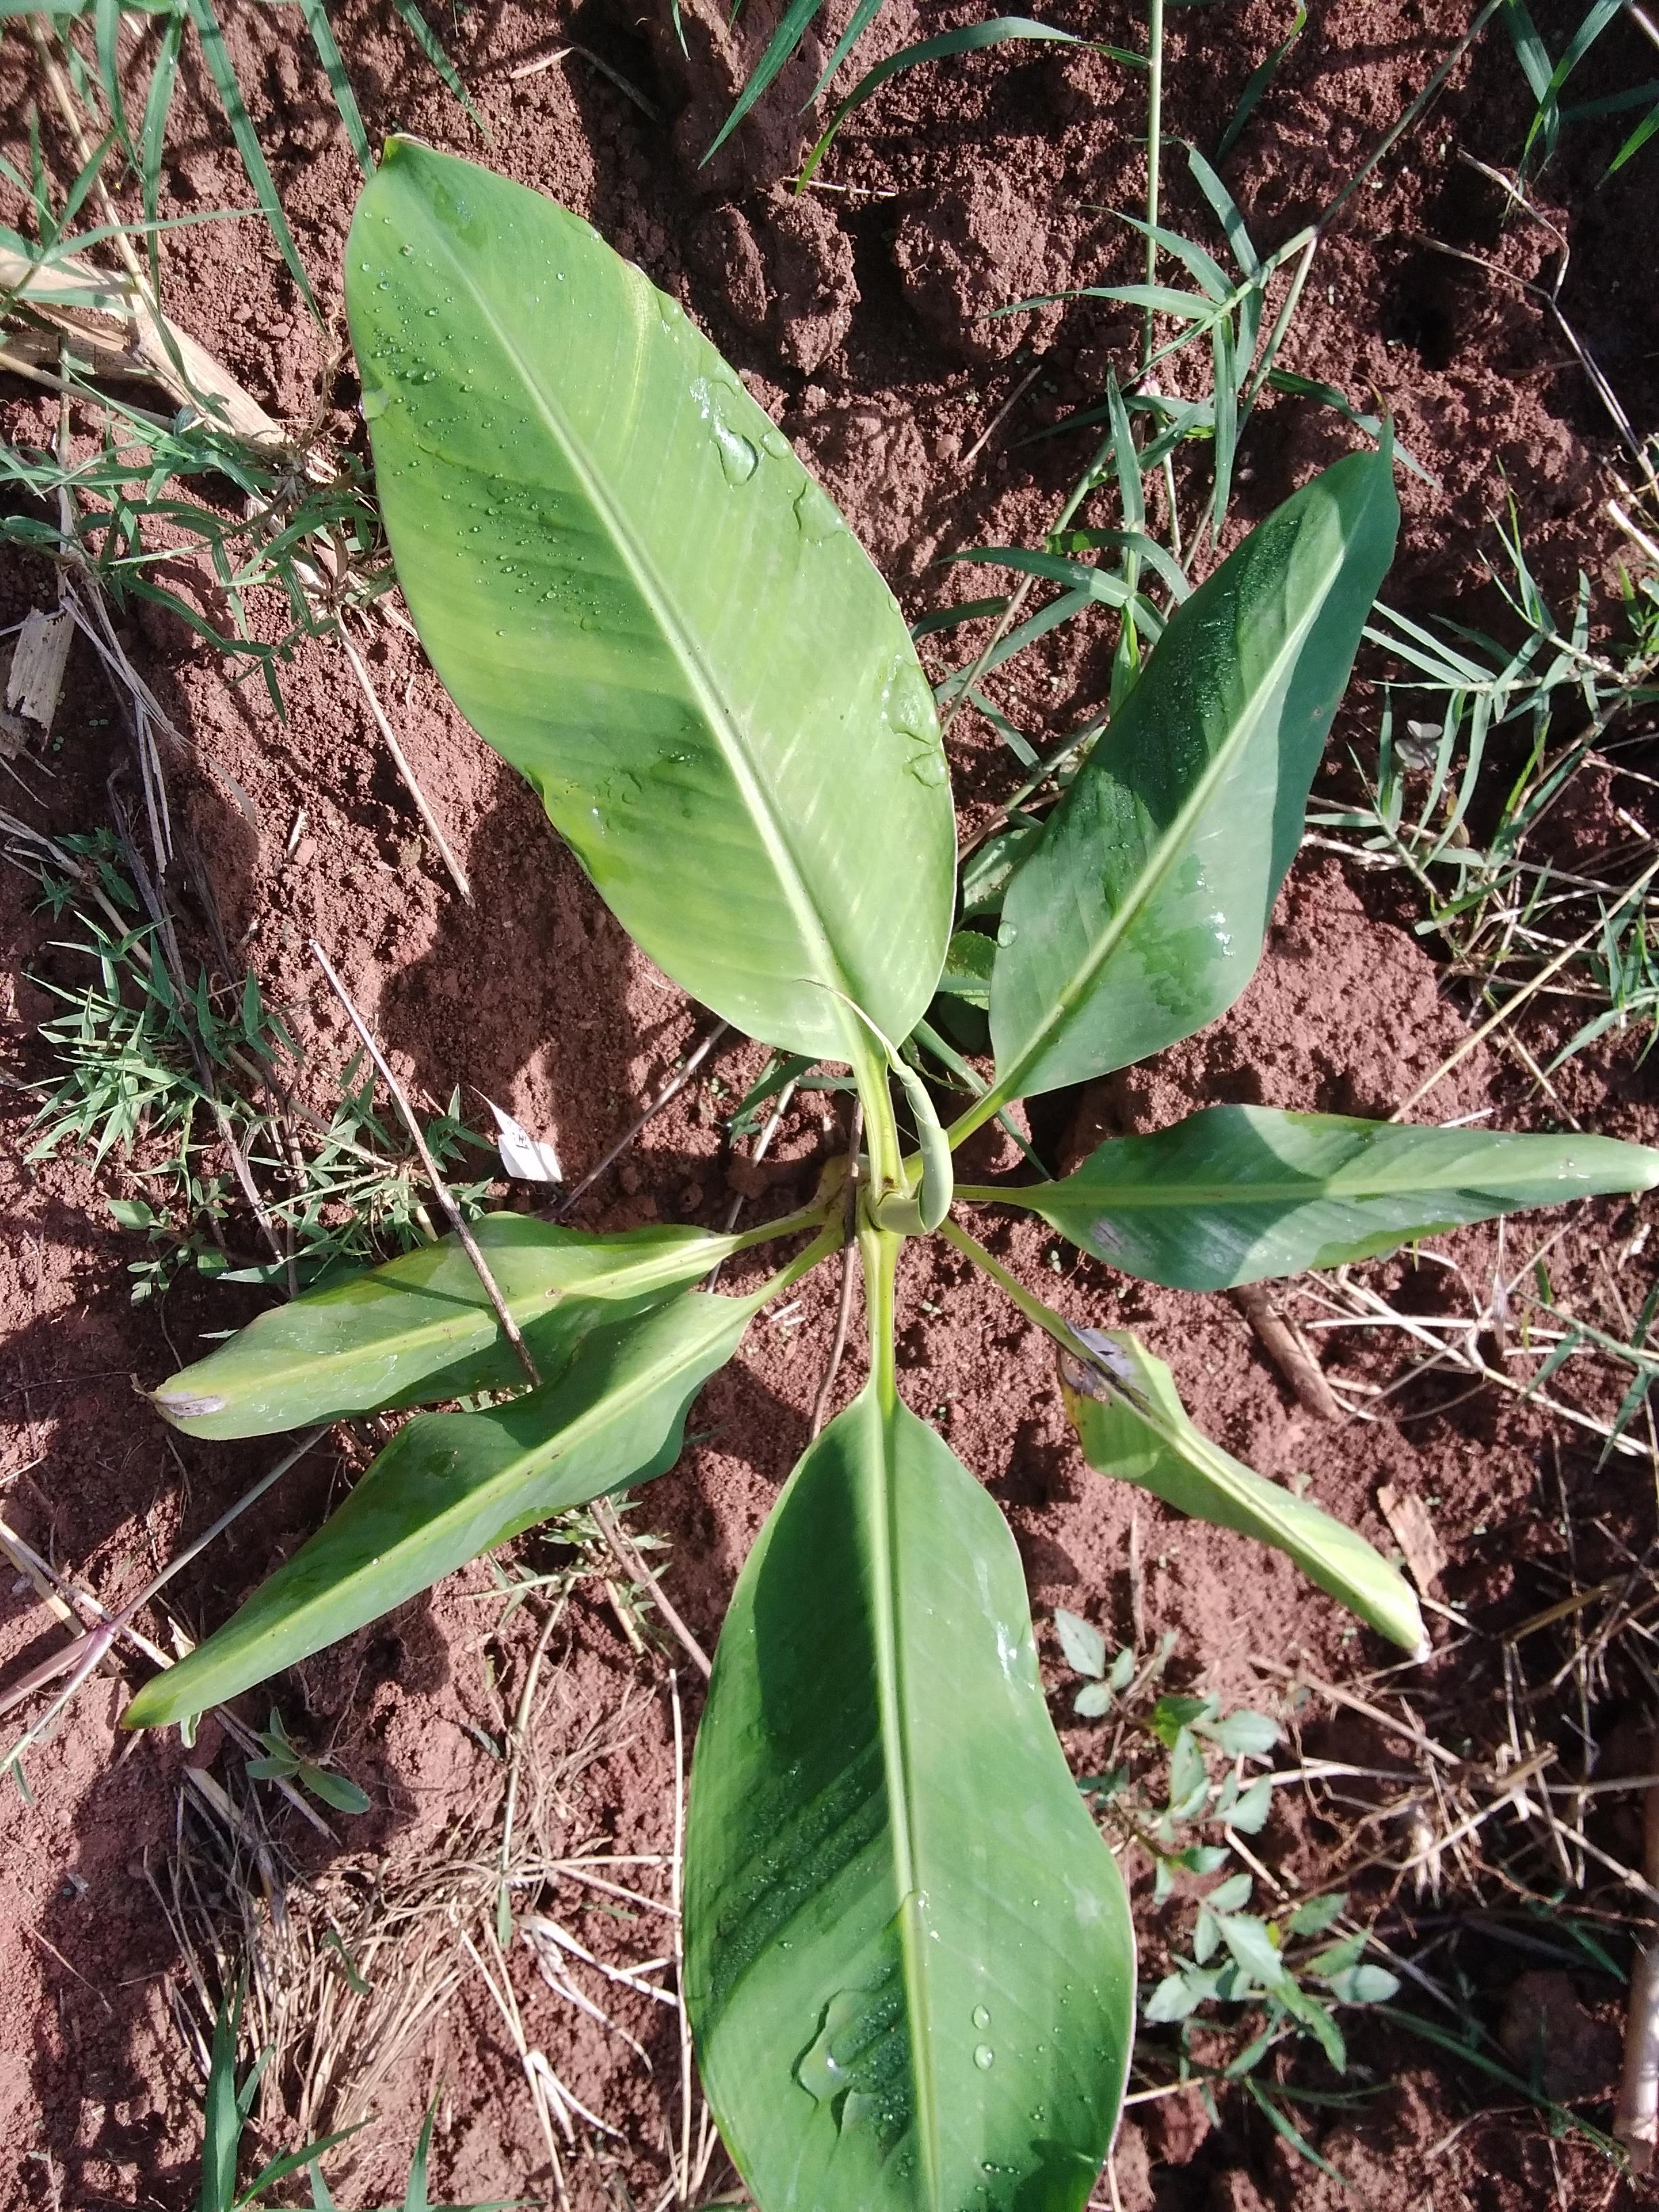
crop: banana
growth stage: vegetative
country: Tanzania
